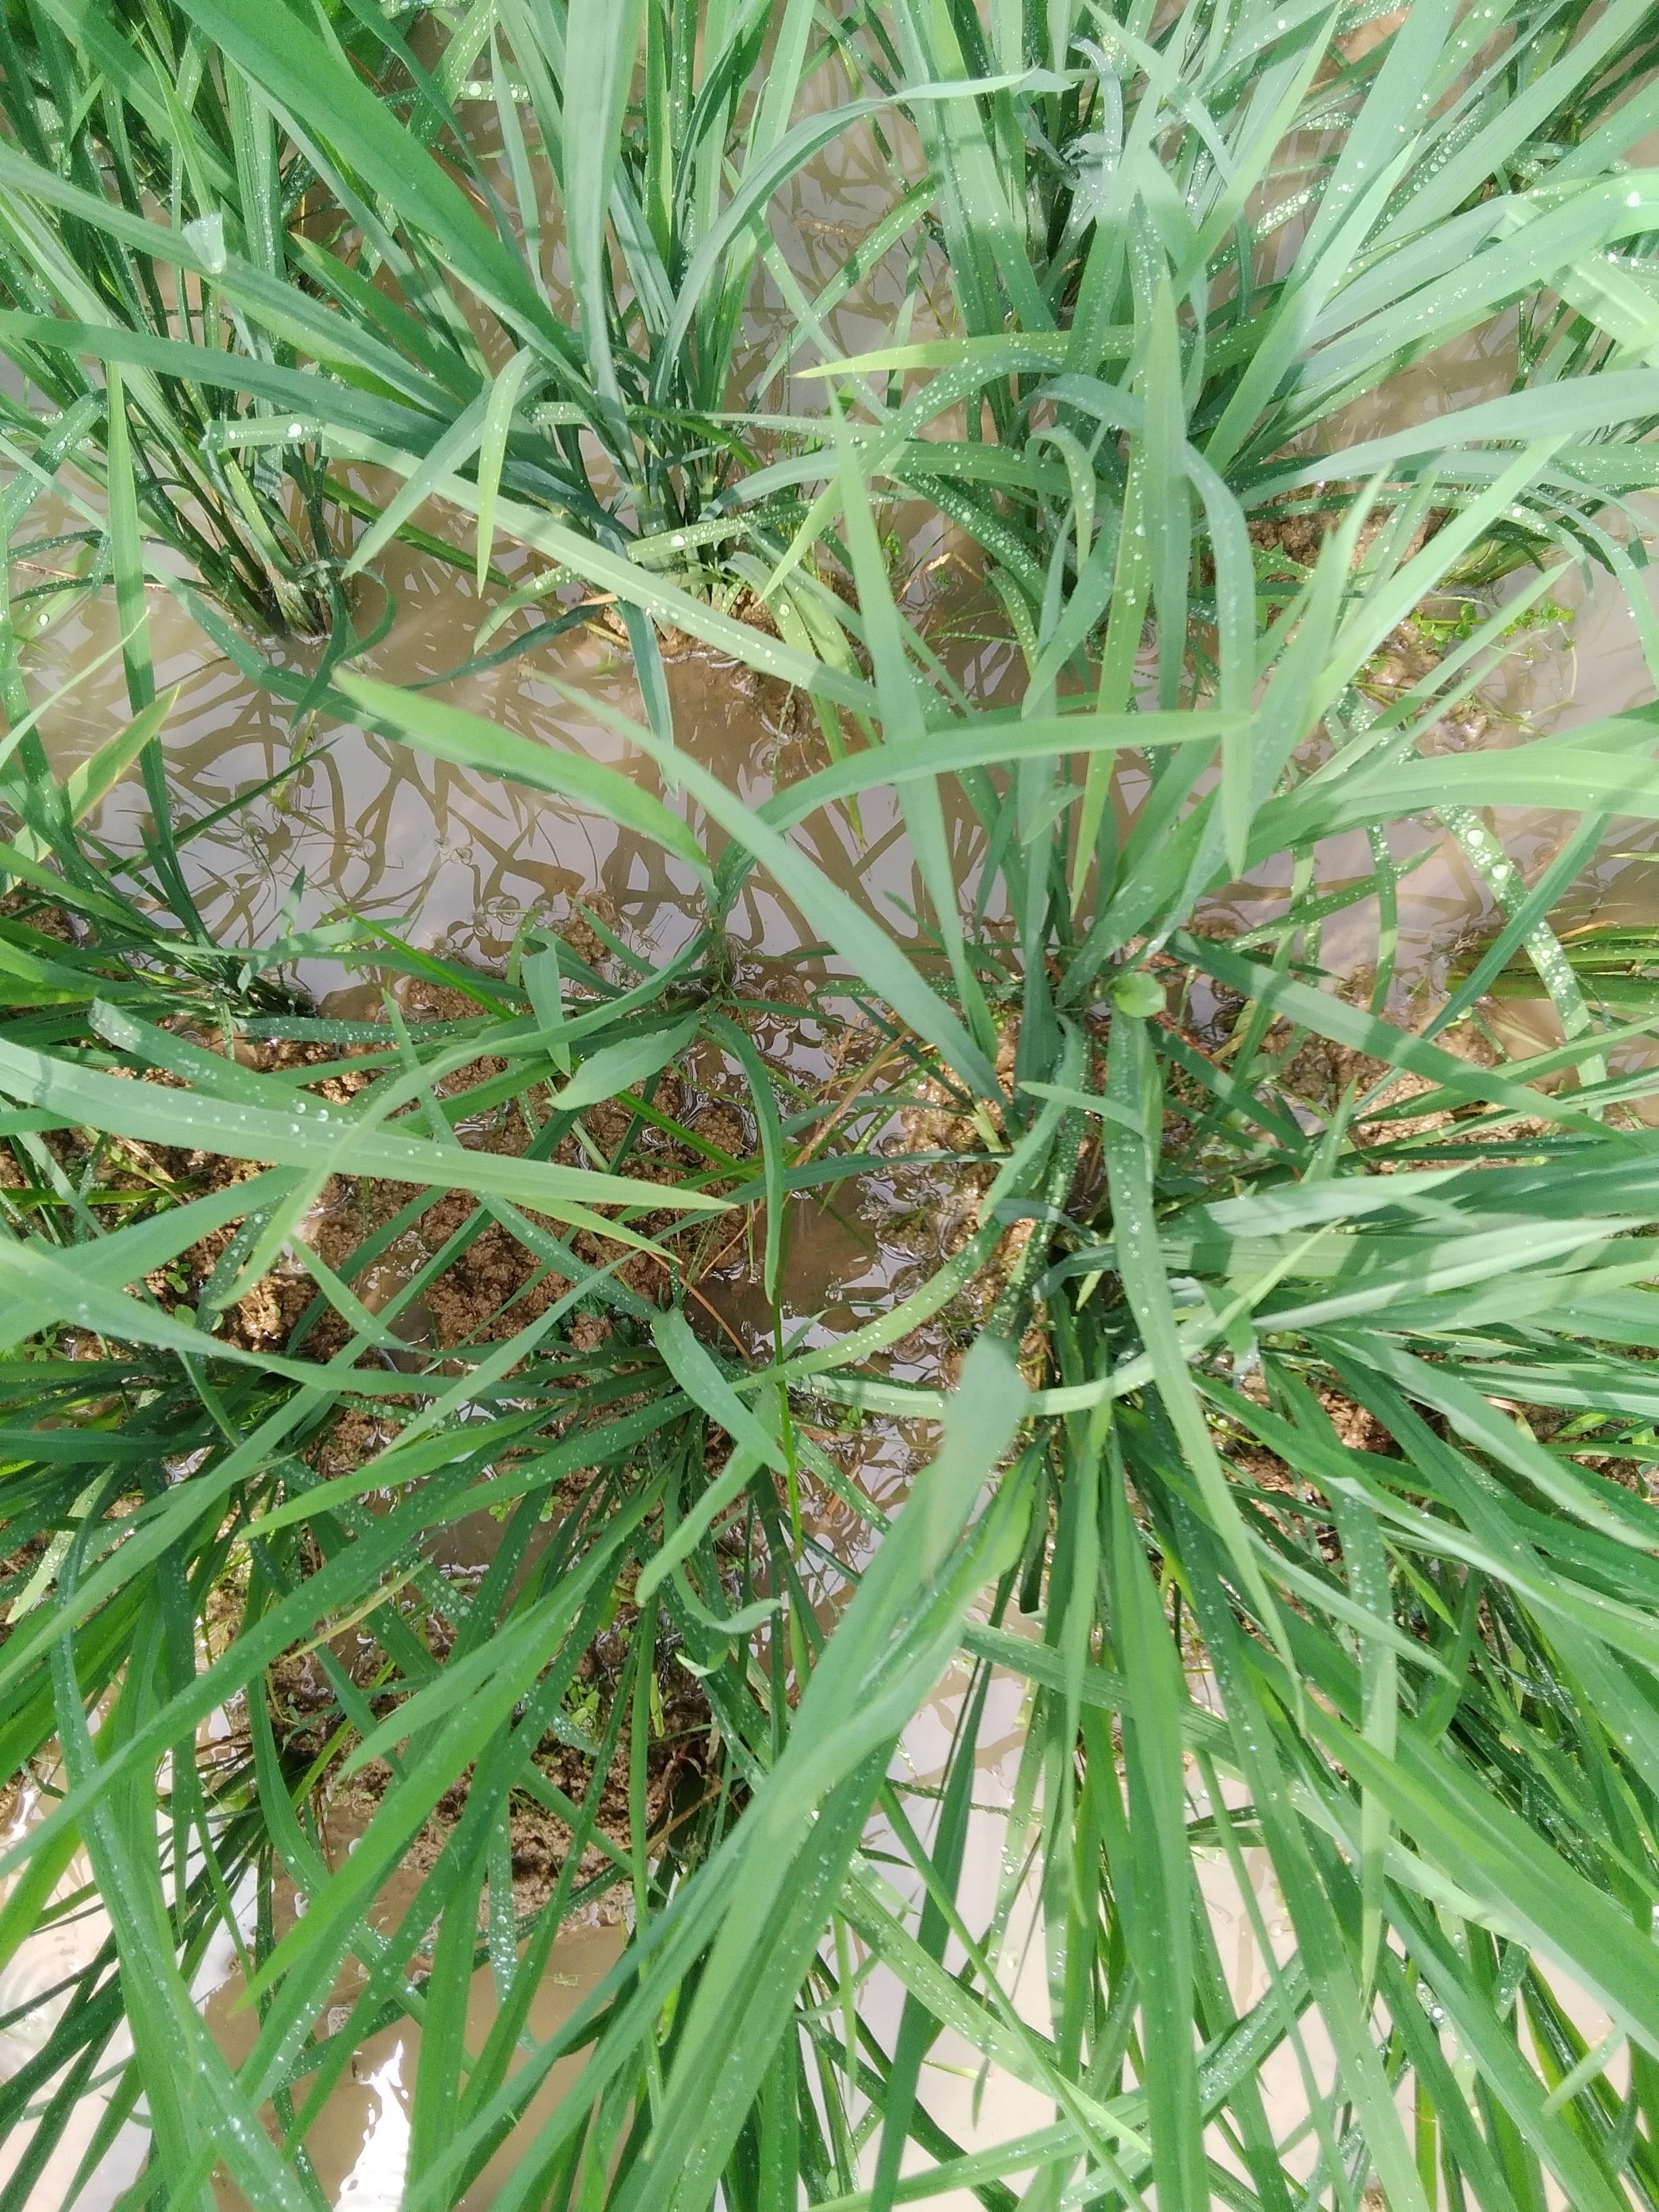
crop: rice
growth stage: vegetative
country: Nigeria
